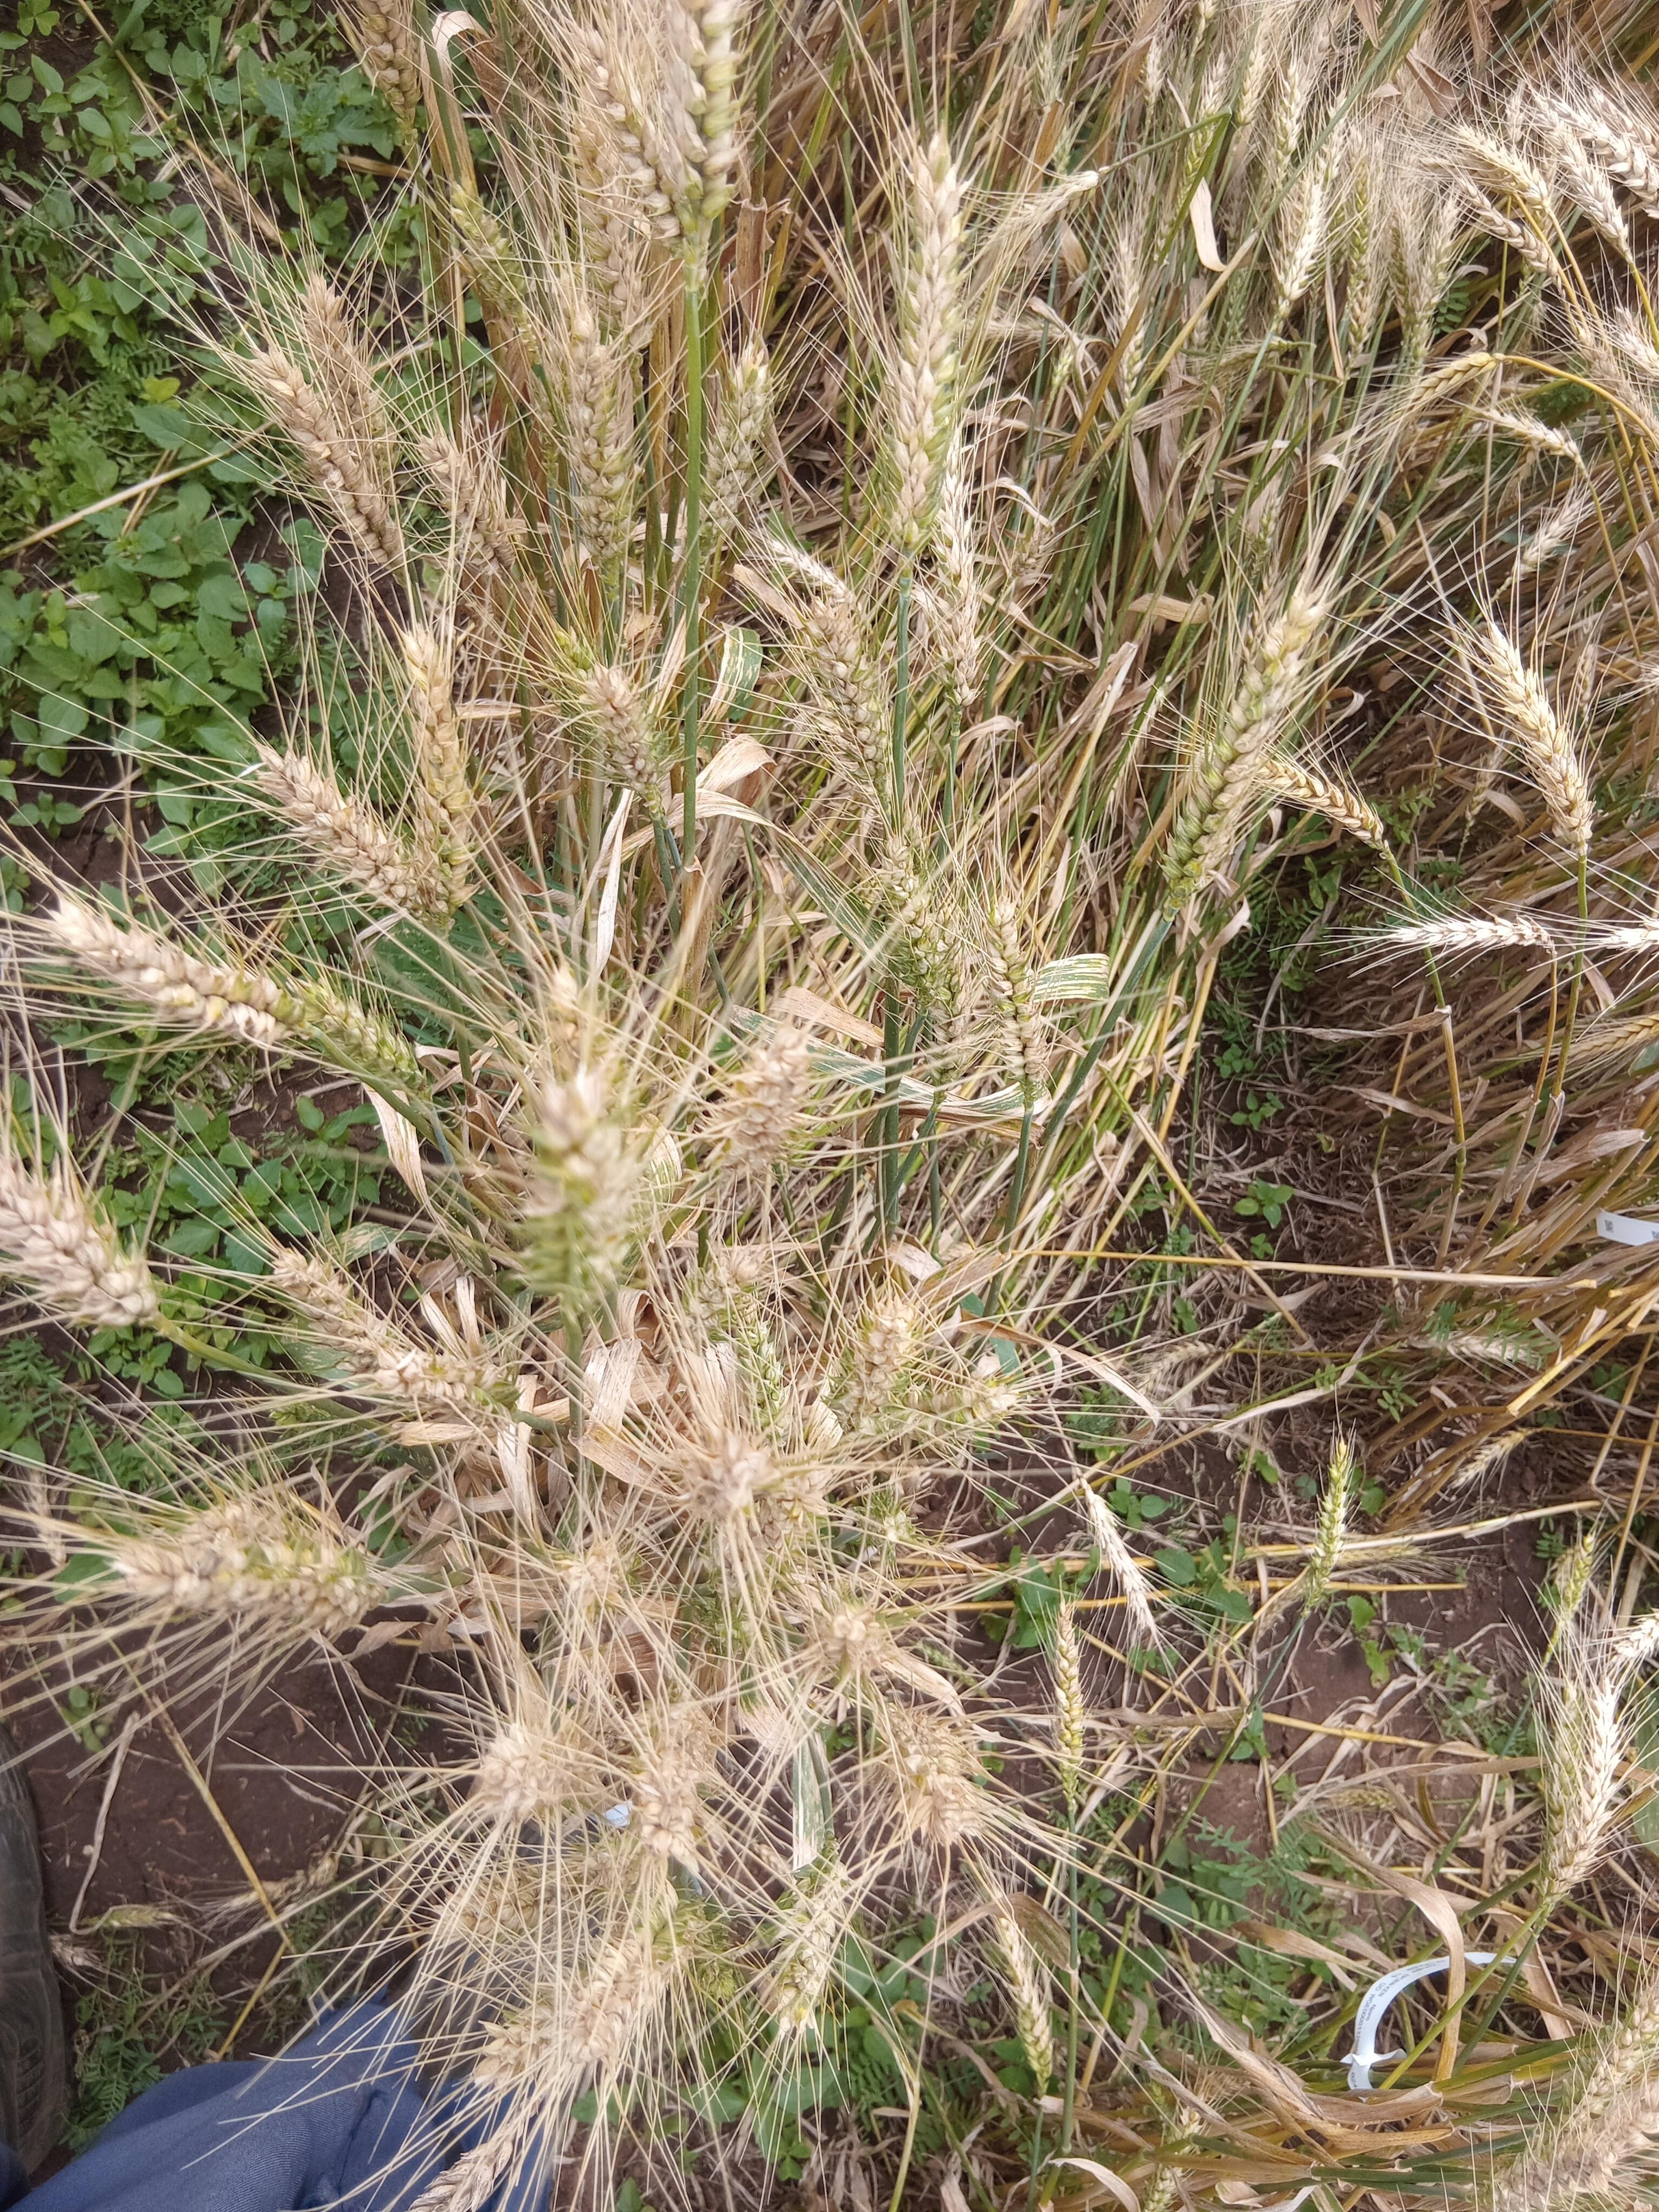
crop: wheat
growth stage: maturity
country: Kenya
